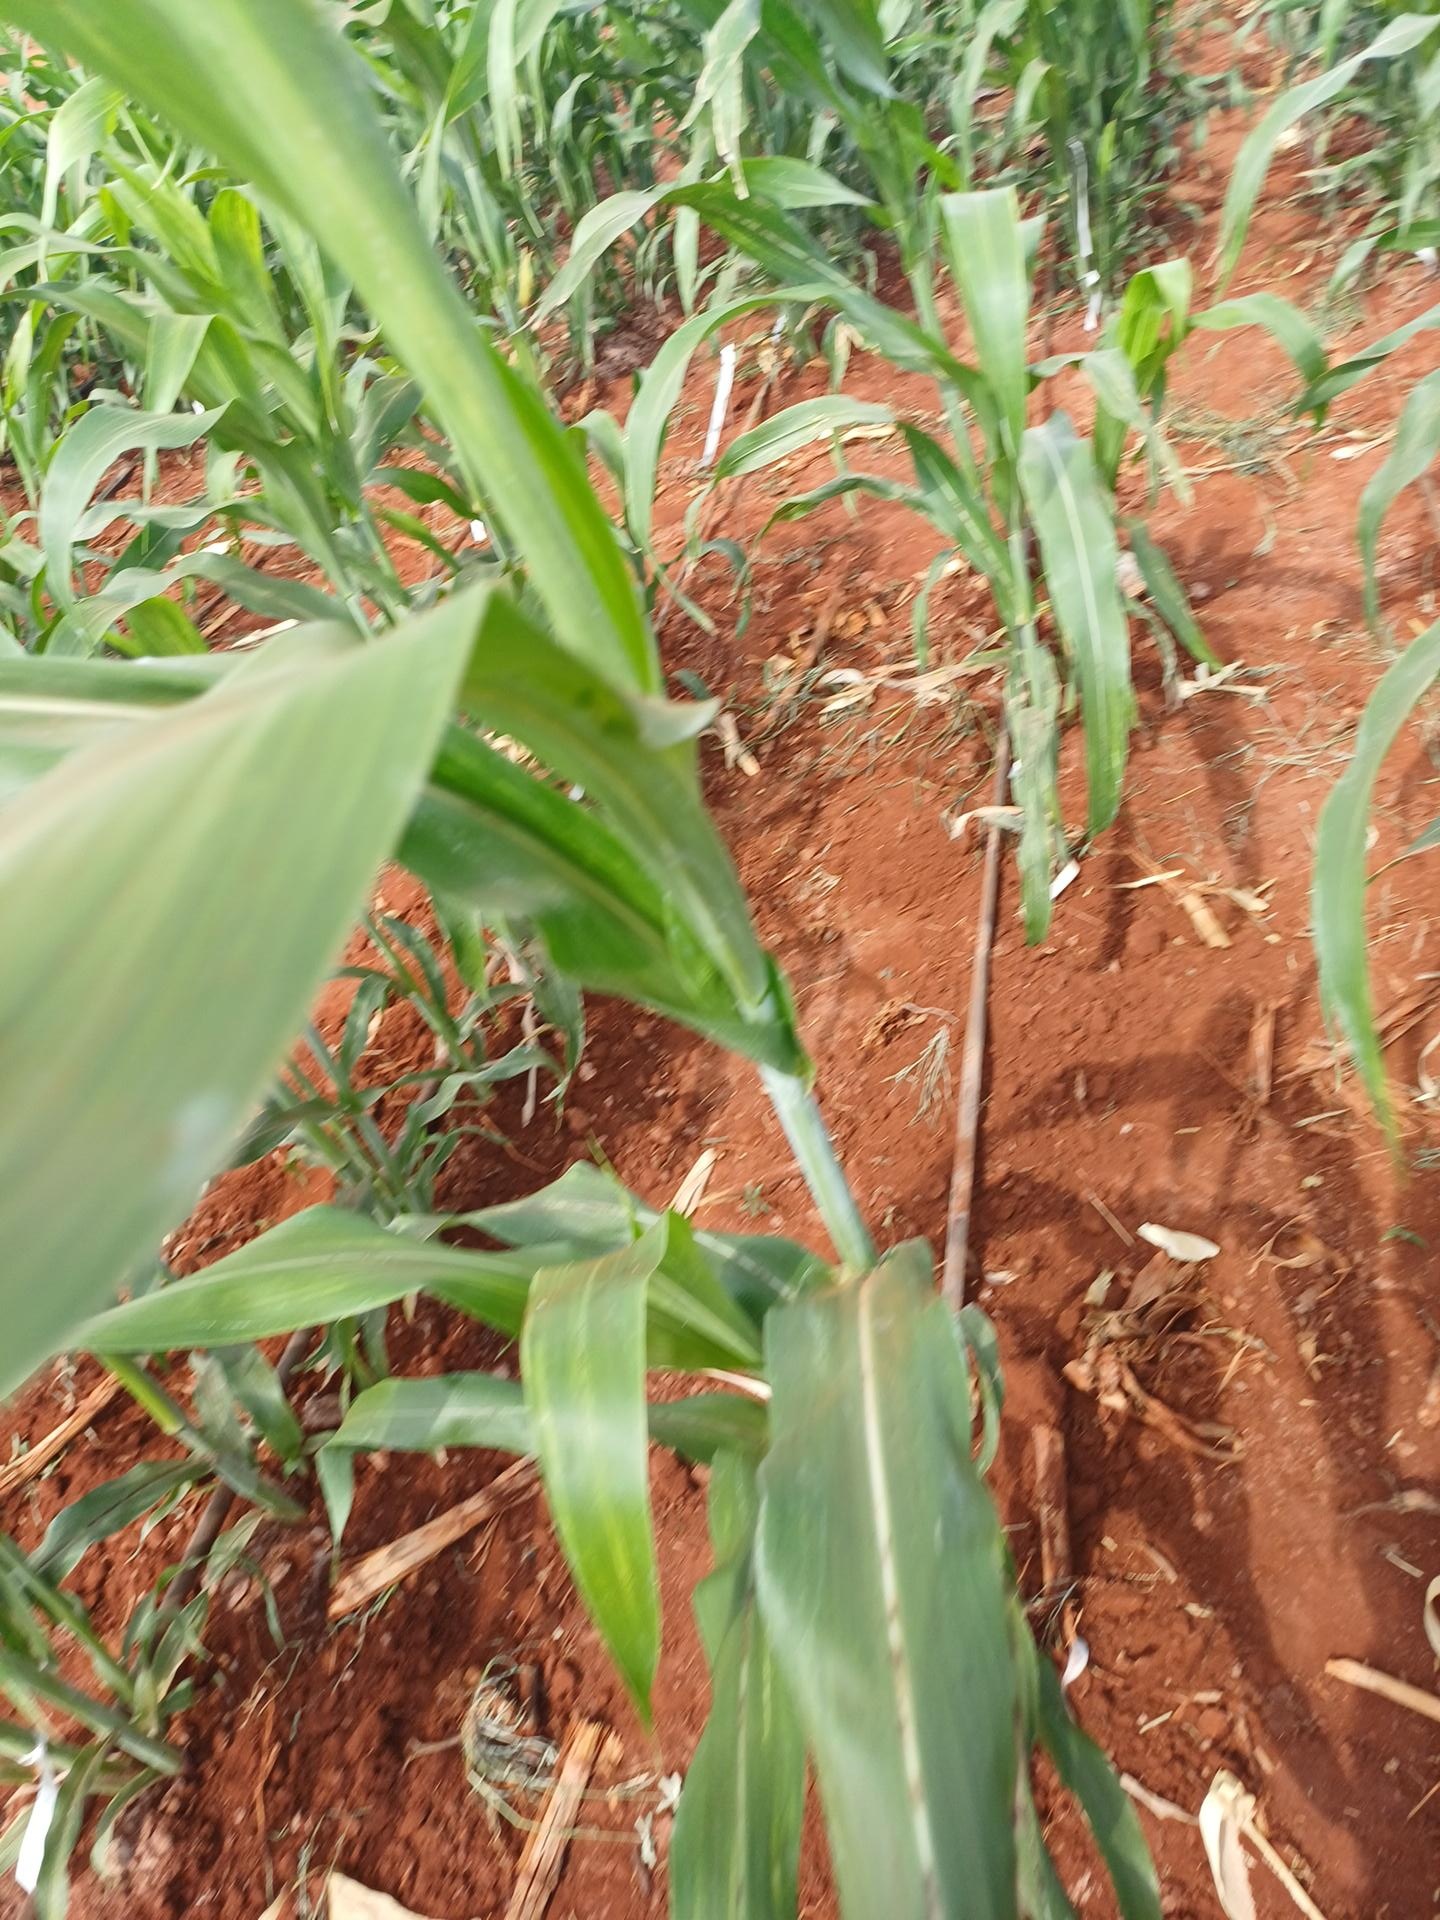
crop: sorghum
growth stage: vegetative
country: Kenya
